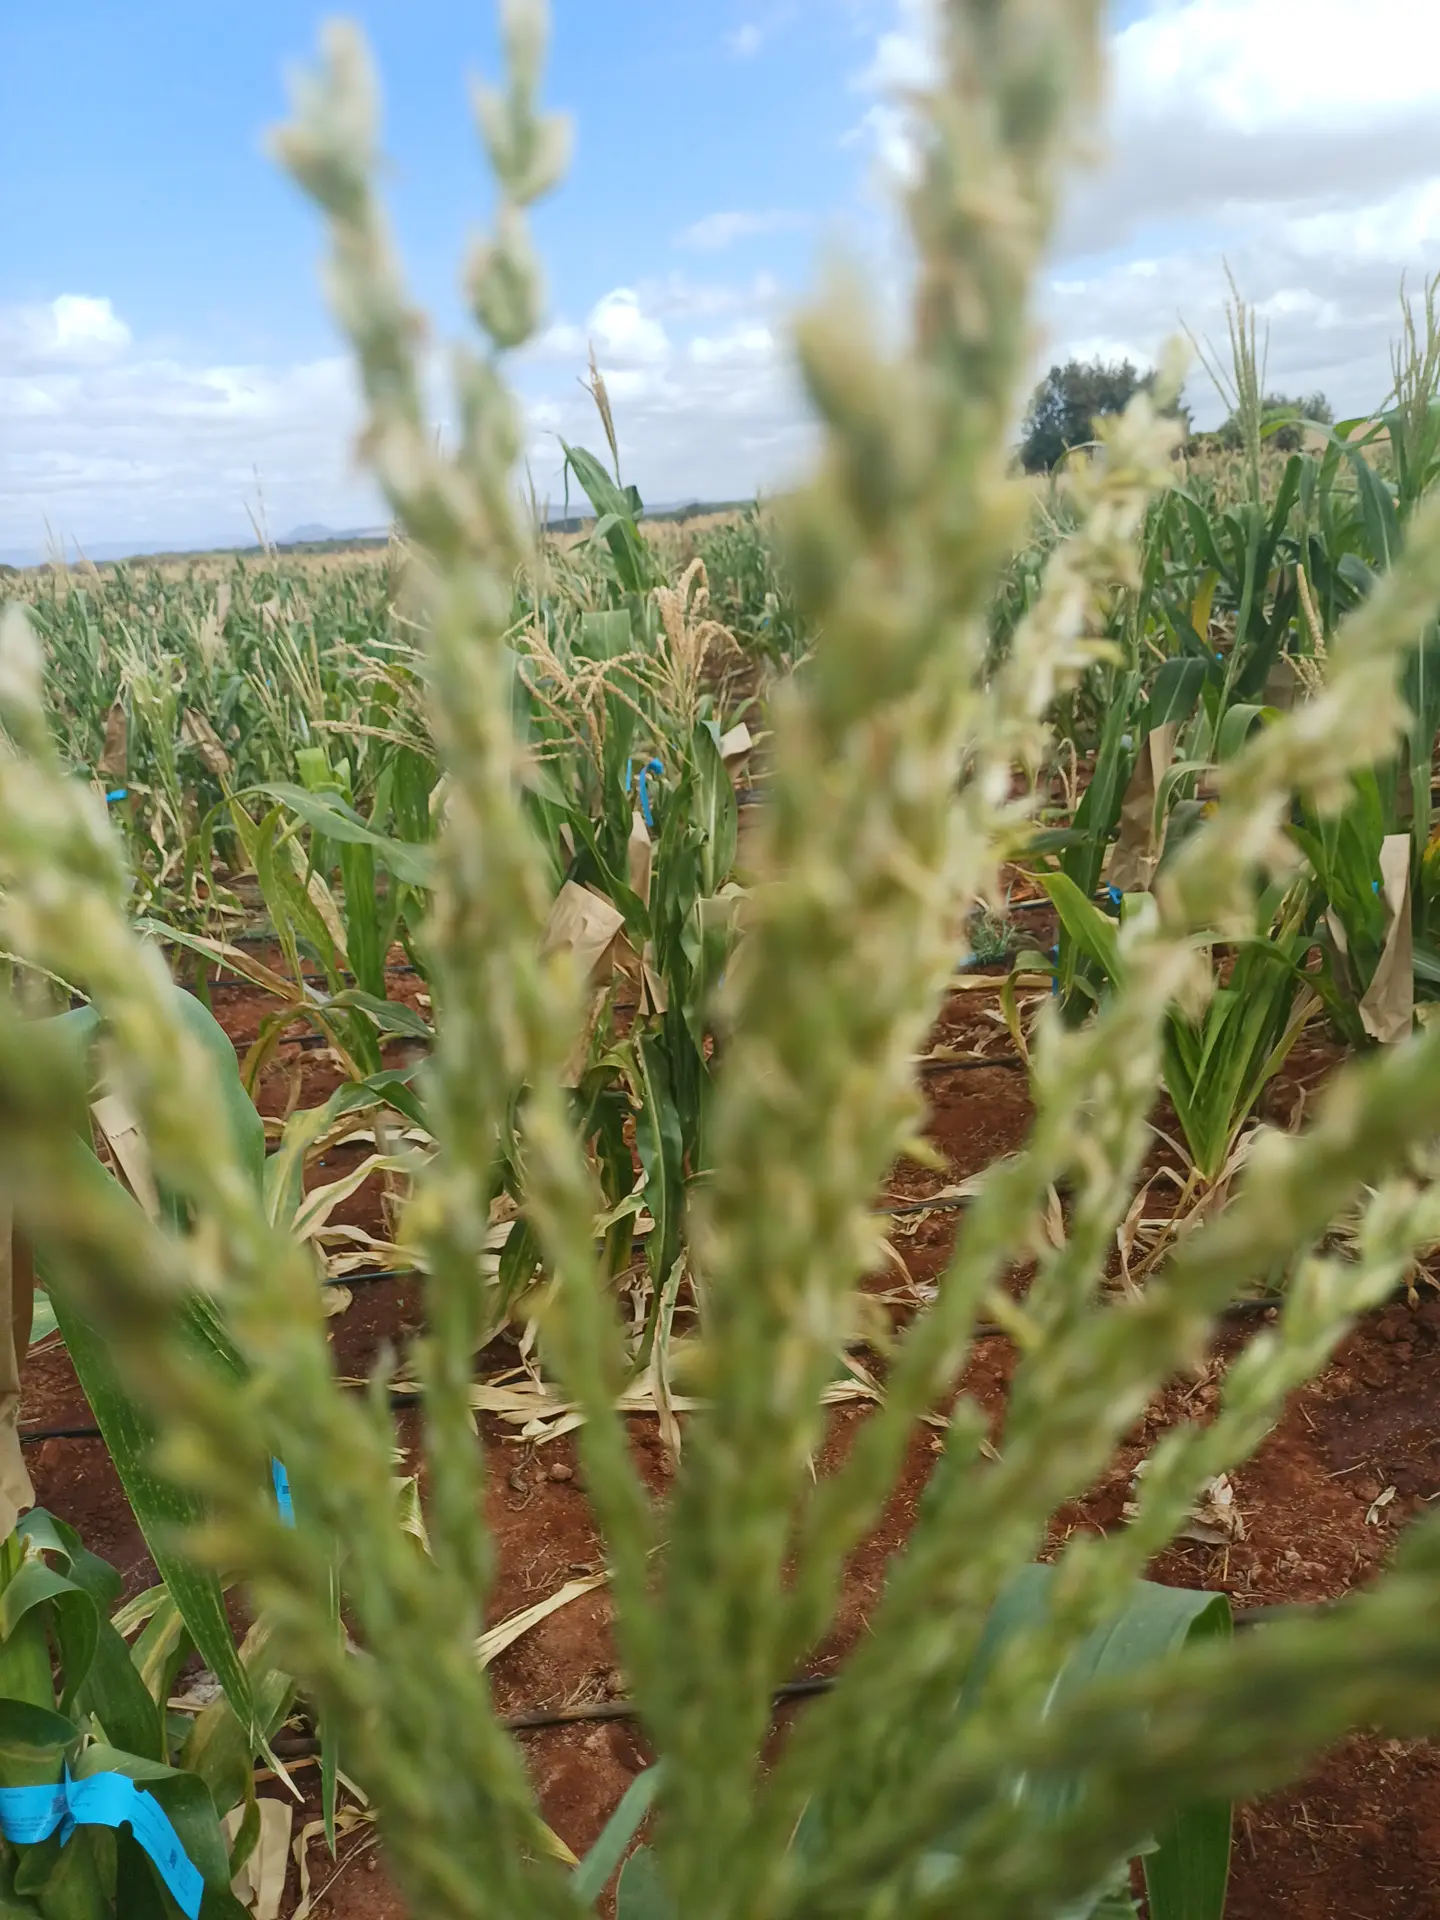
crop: maize
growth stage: flowering
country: Kenya
